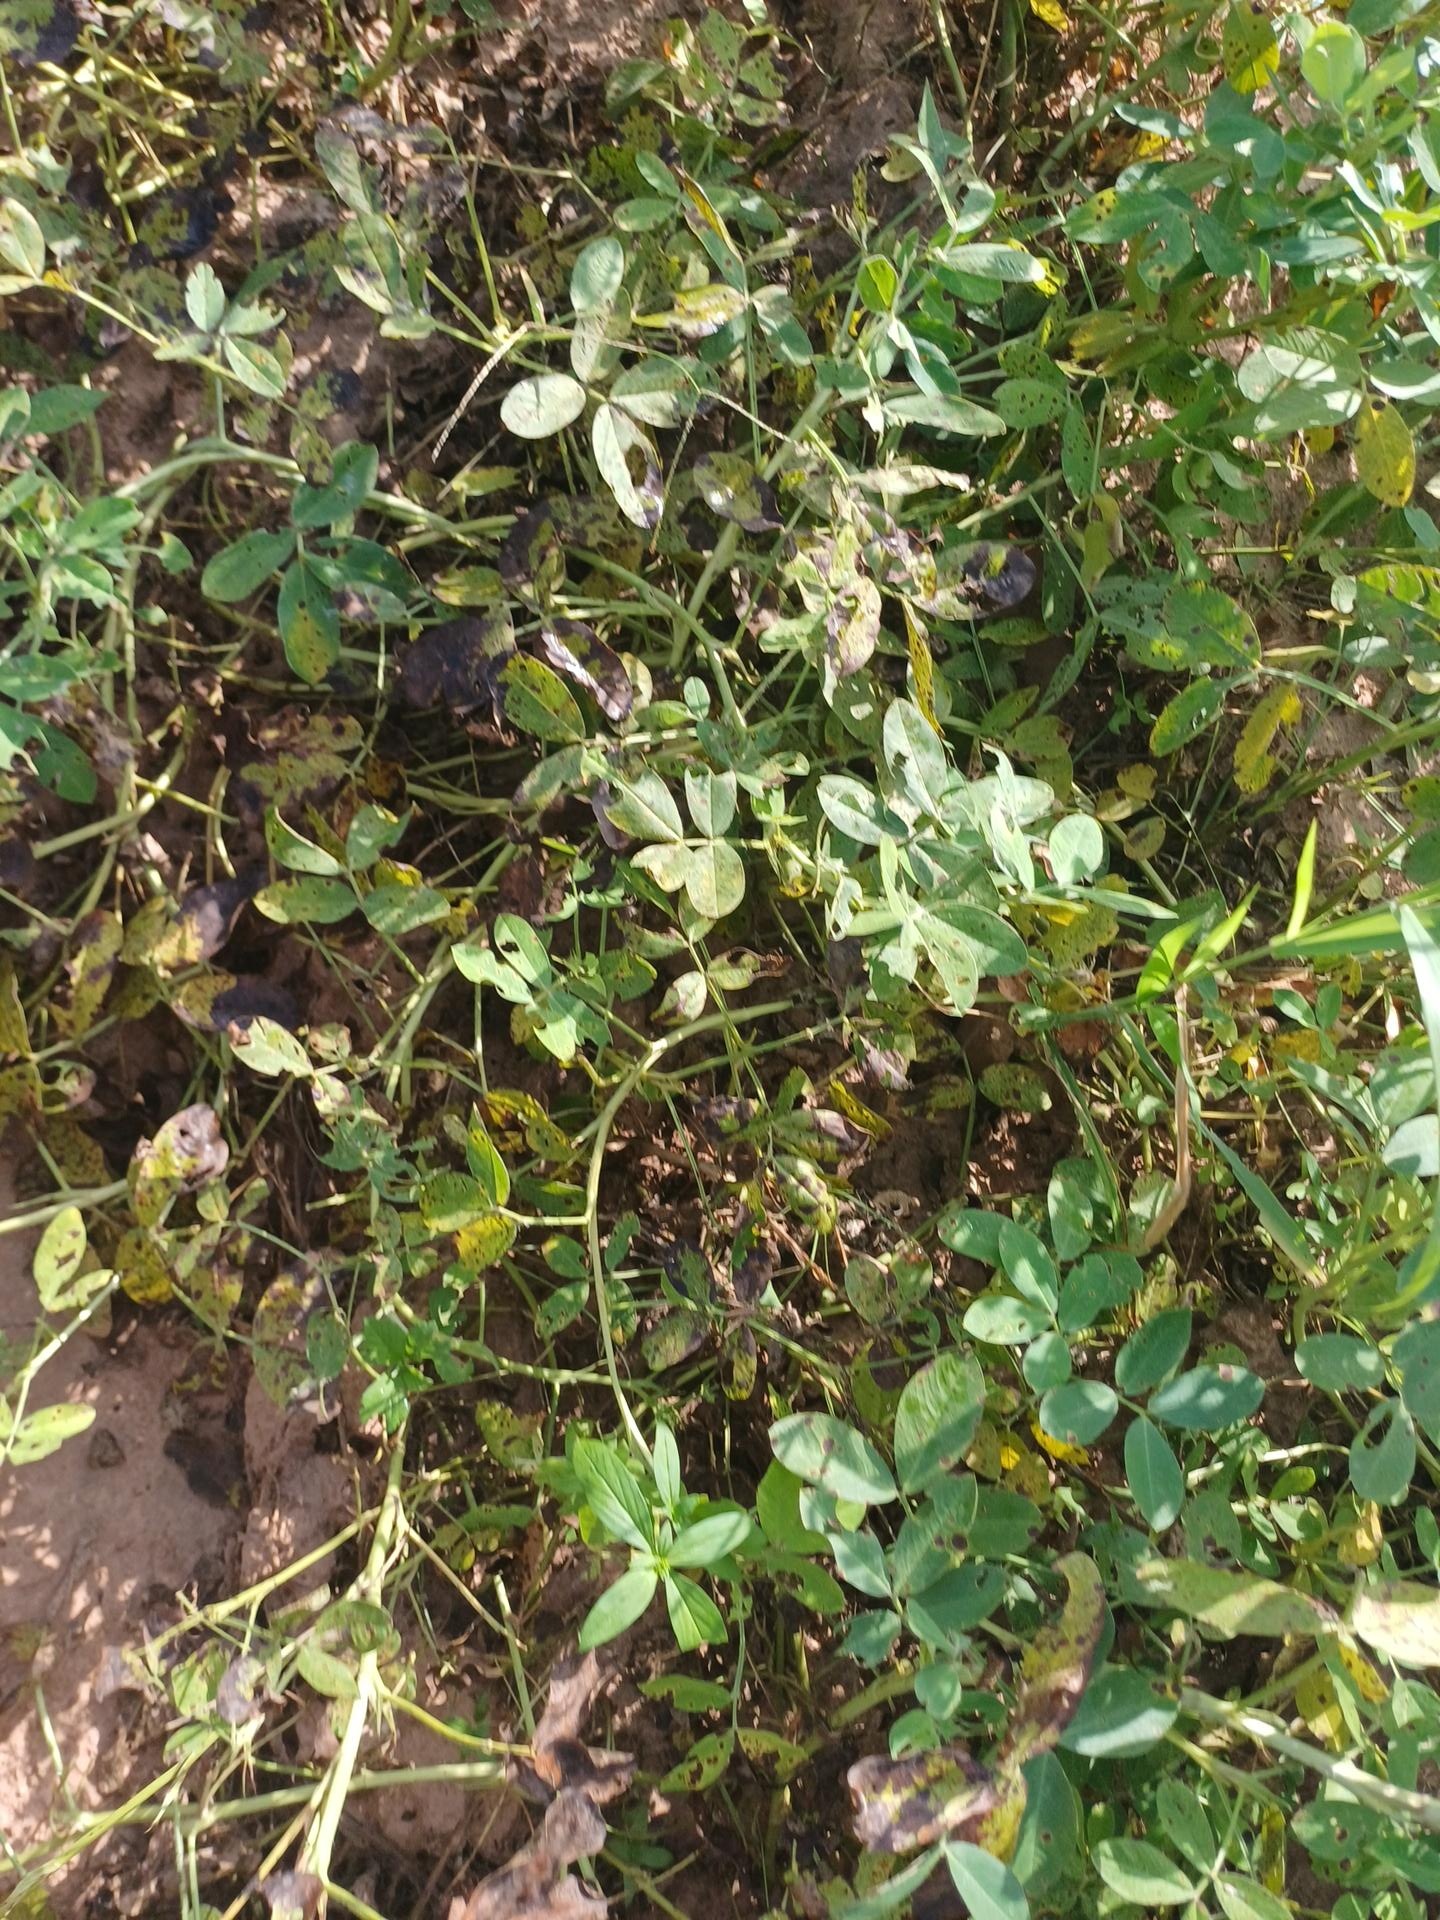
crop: groundnut
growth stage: flowering
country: Senegal
